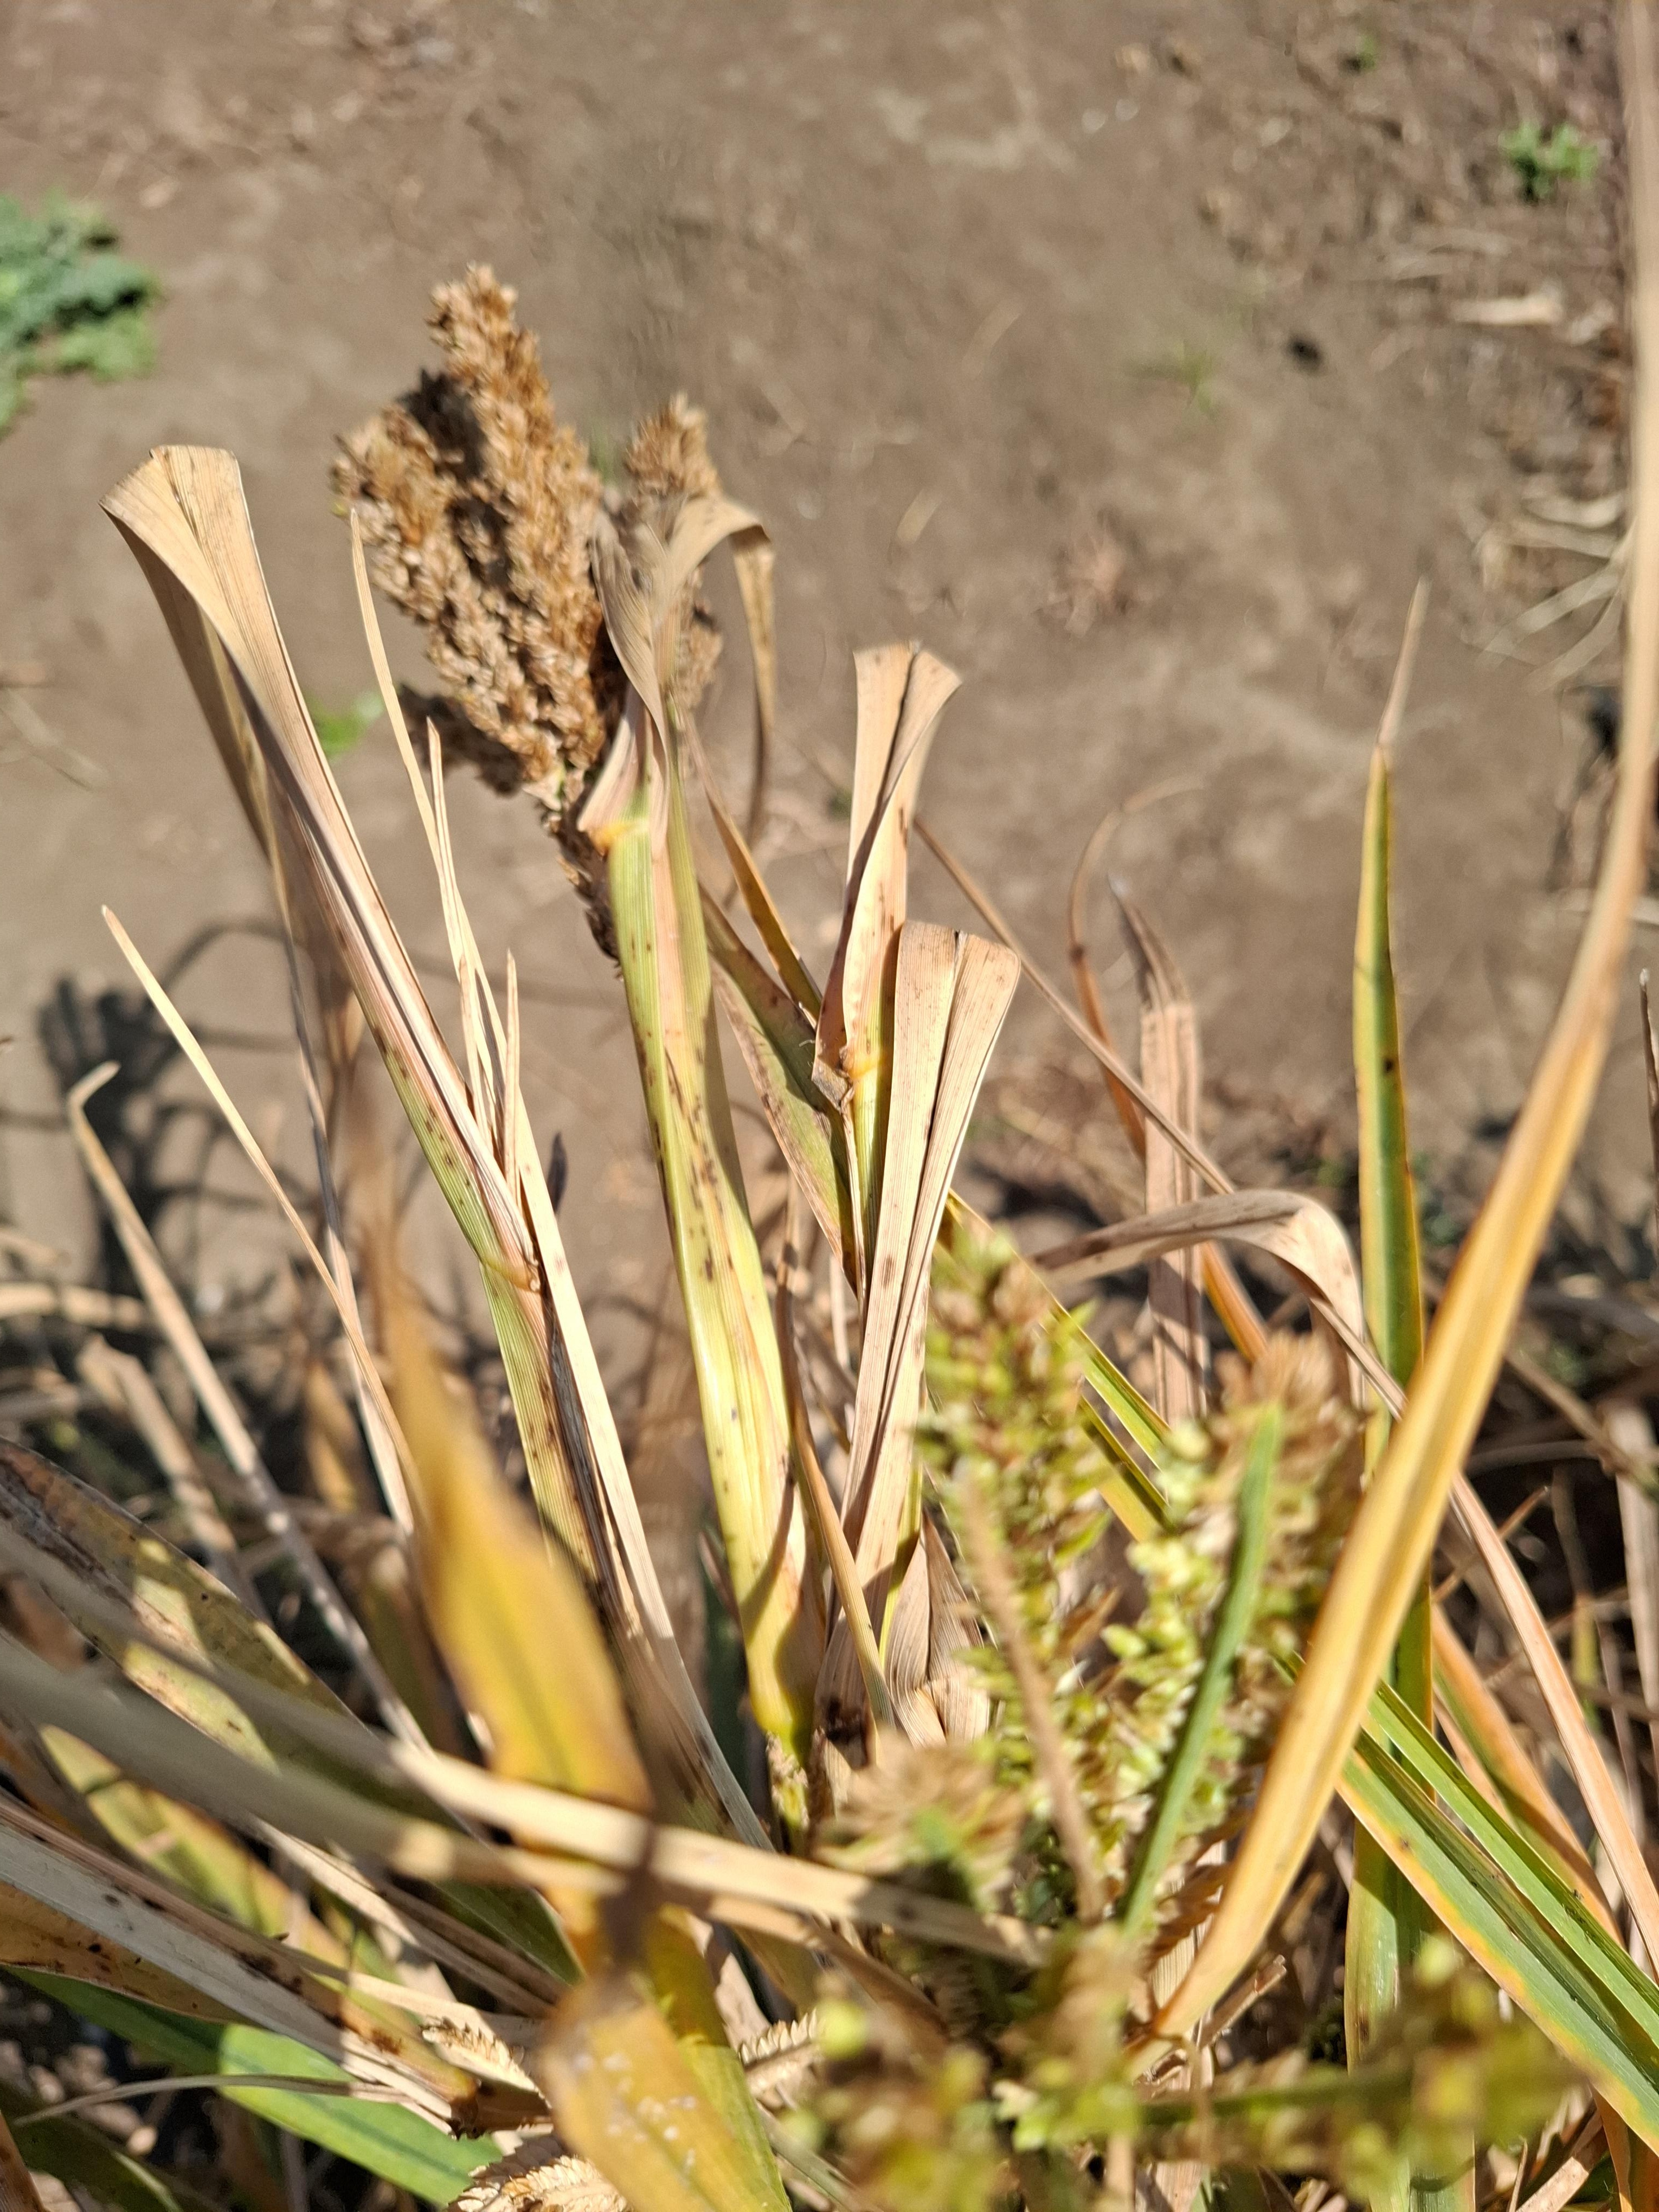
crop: finger millet
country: Tanzania
